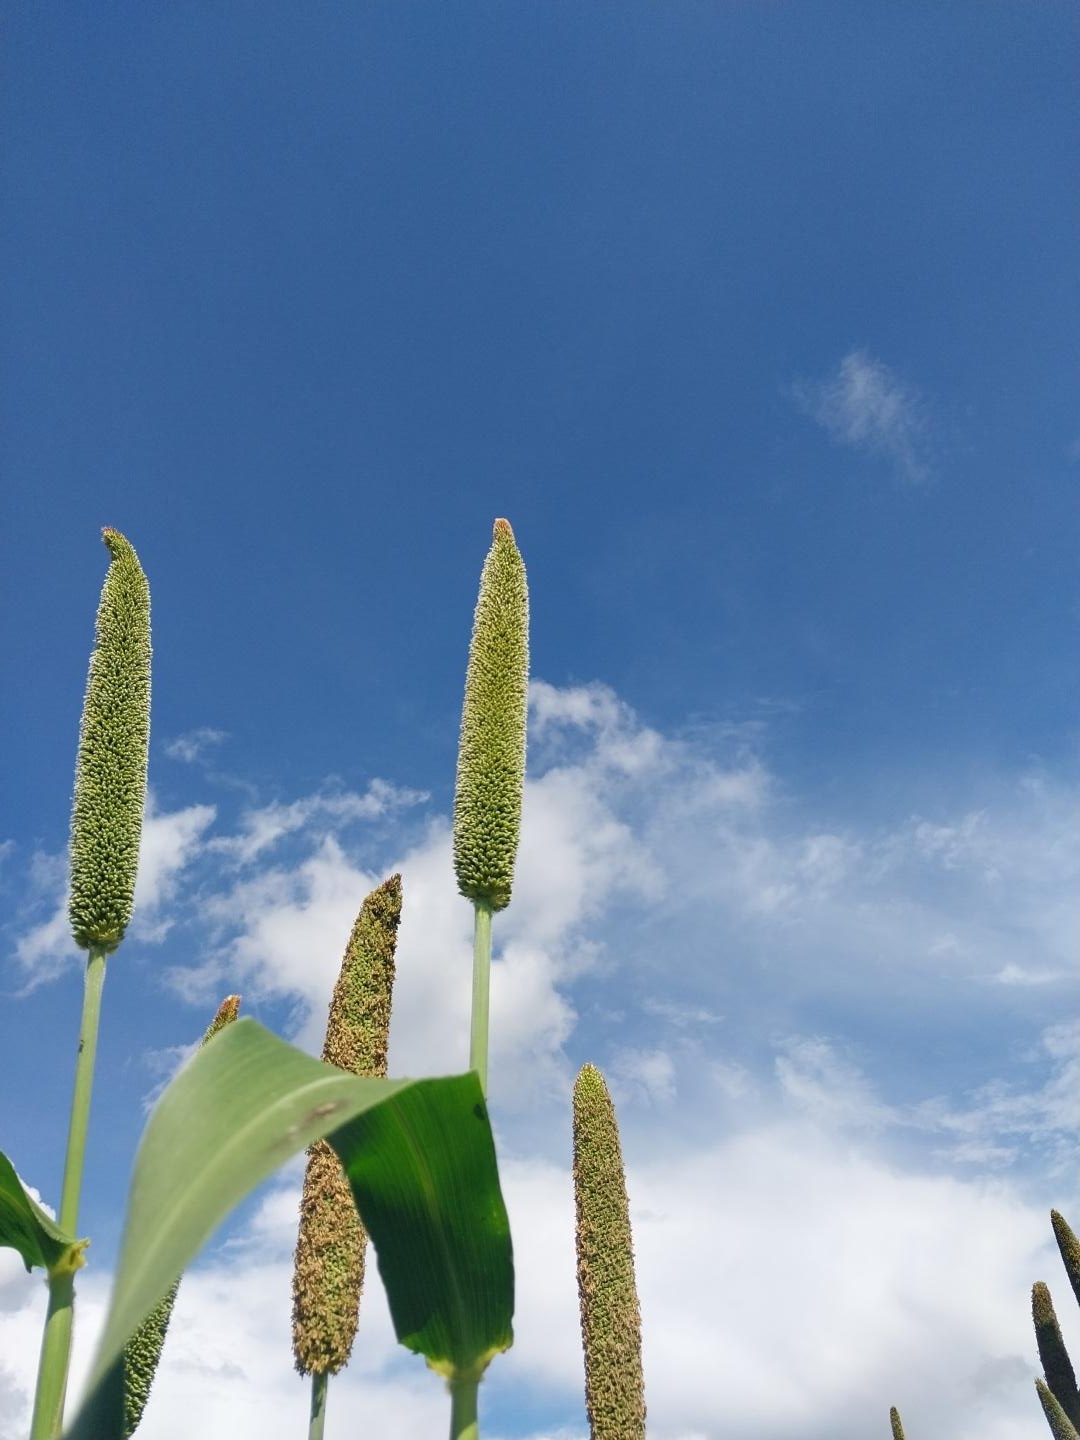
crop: pearl millet
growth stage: heading tuber
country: Tanzania
